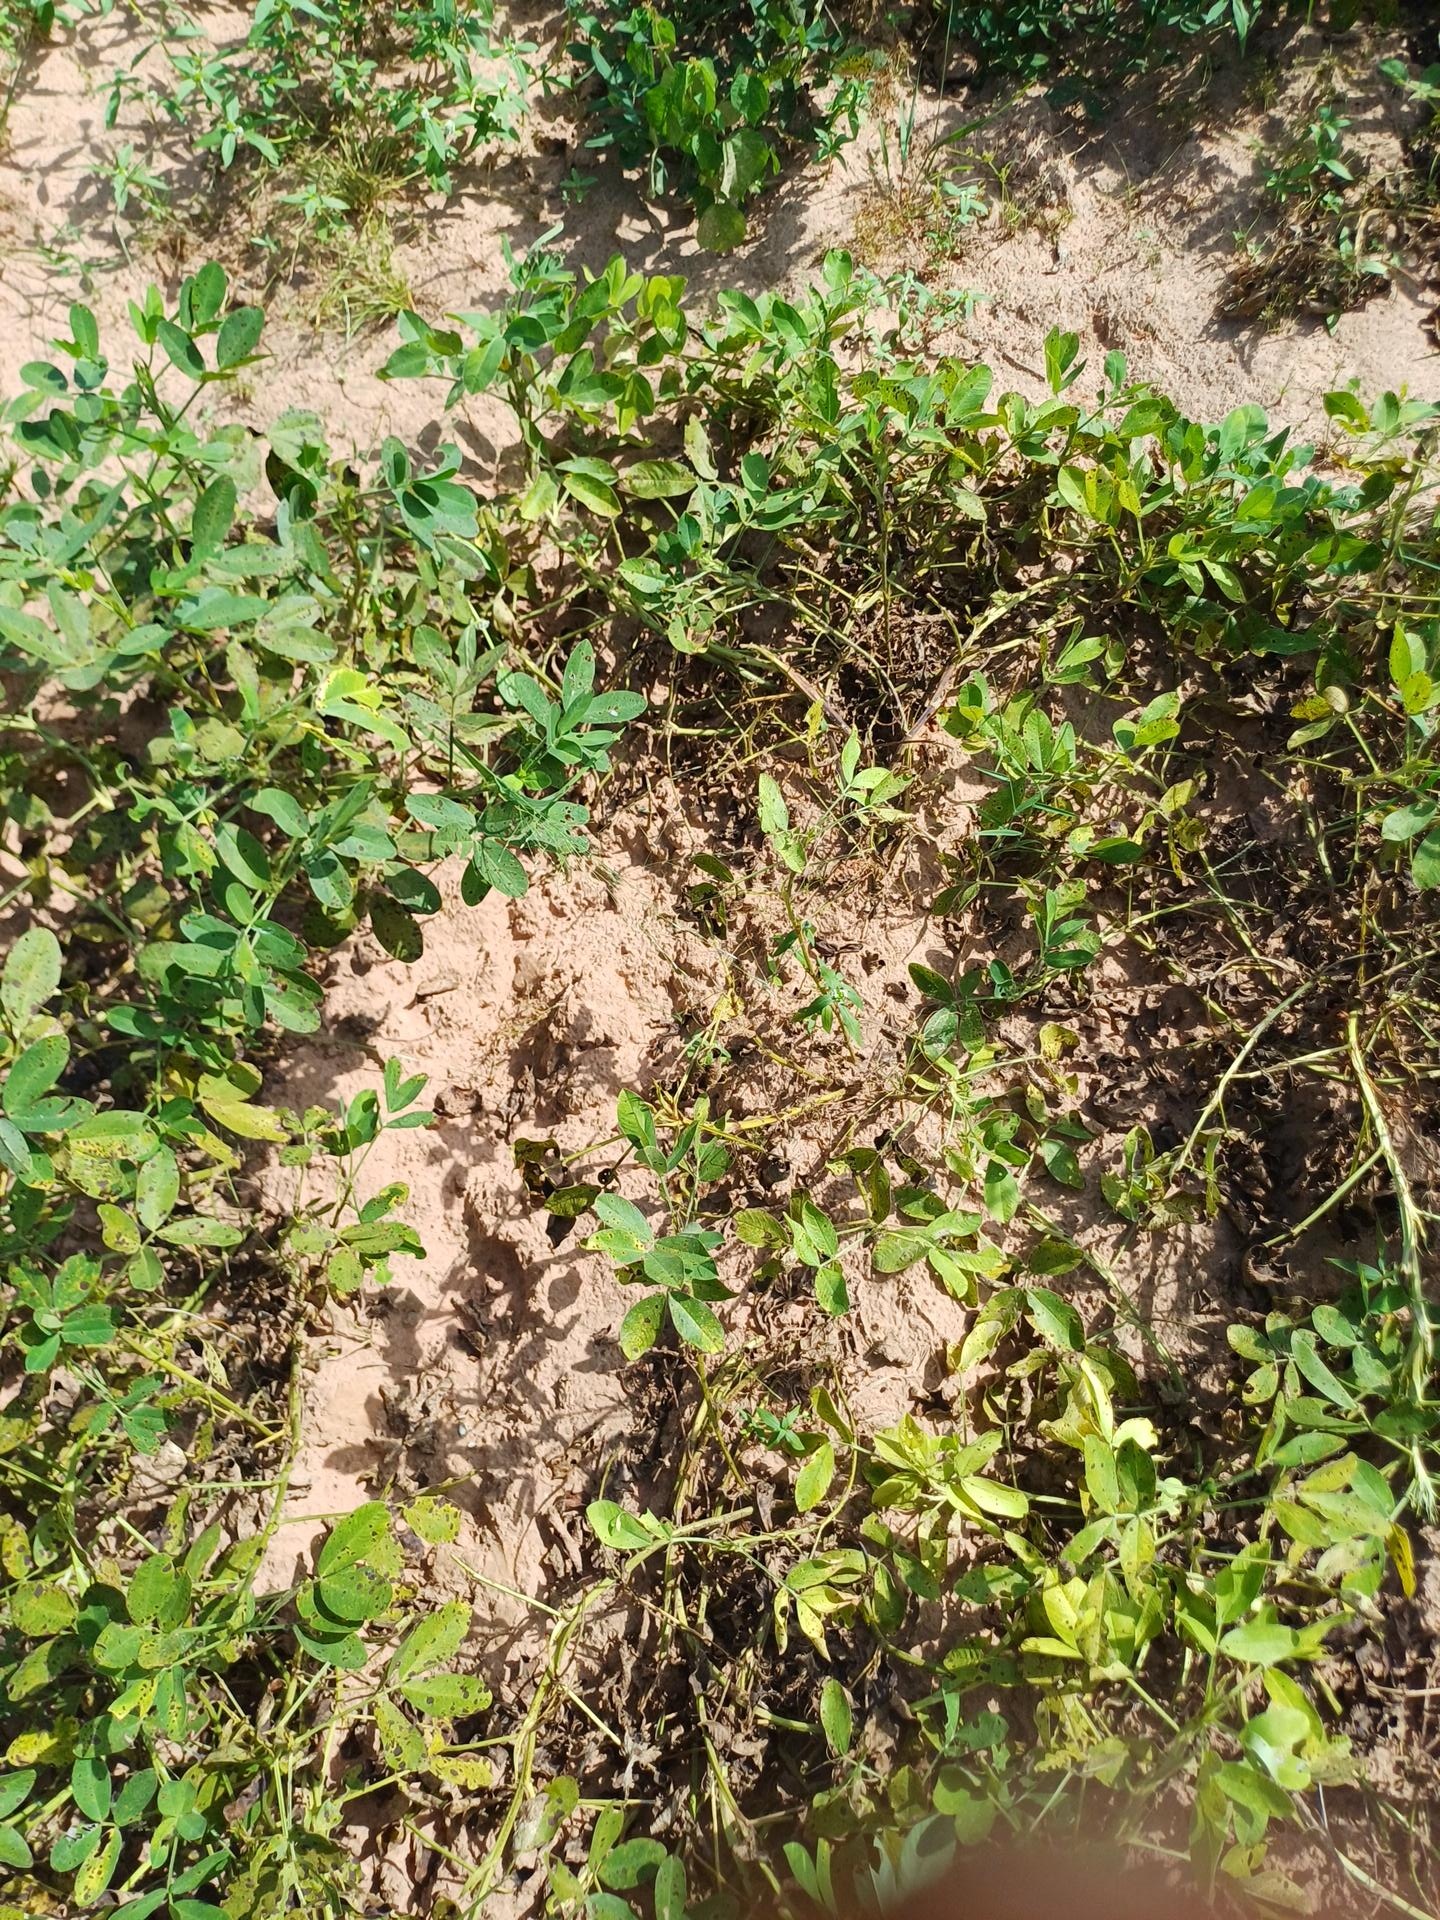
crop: groundnut
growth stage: flowering
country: Senegal
